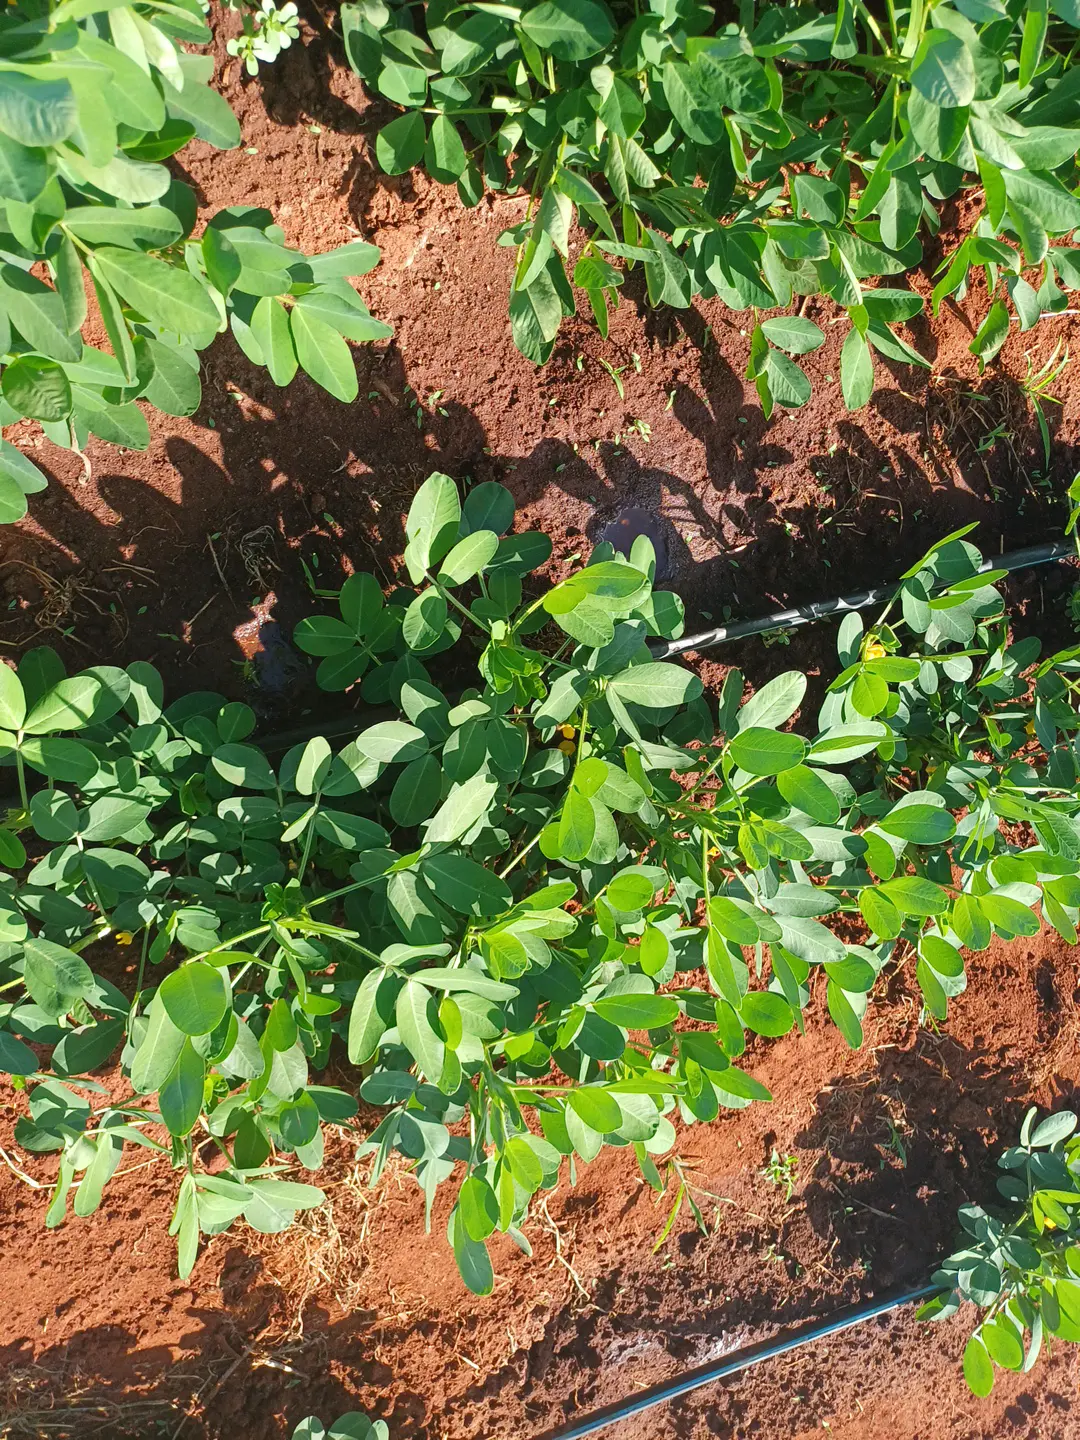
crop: groundnut
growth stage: flowering
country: Kenya
